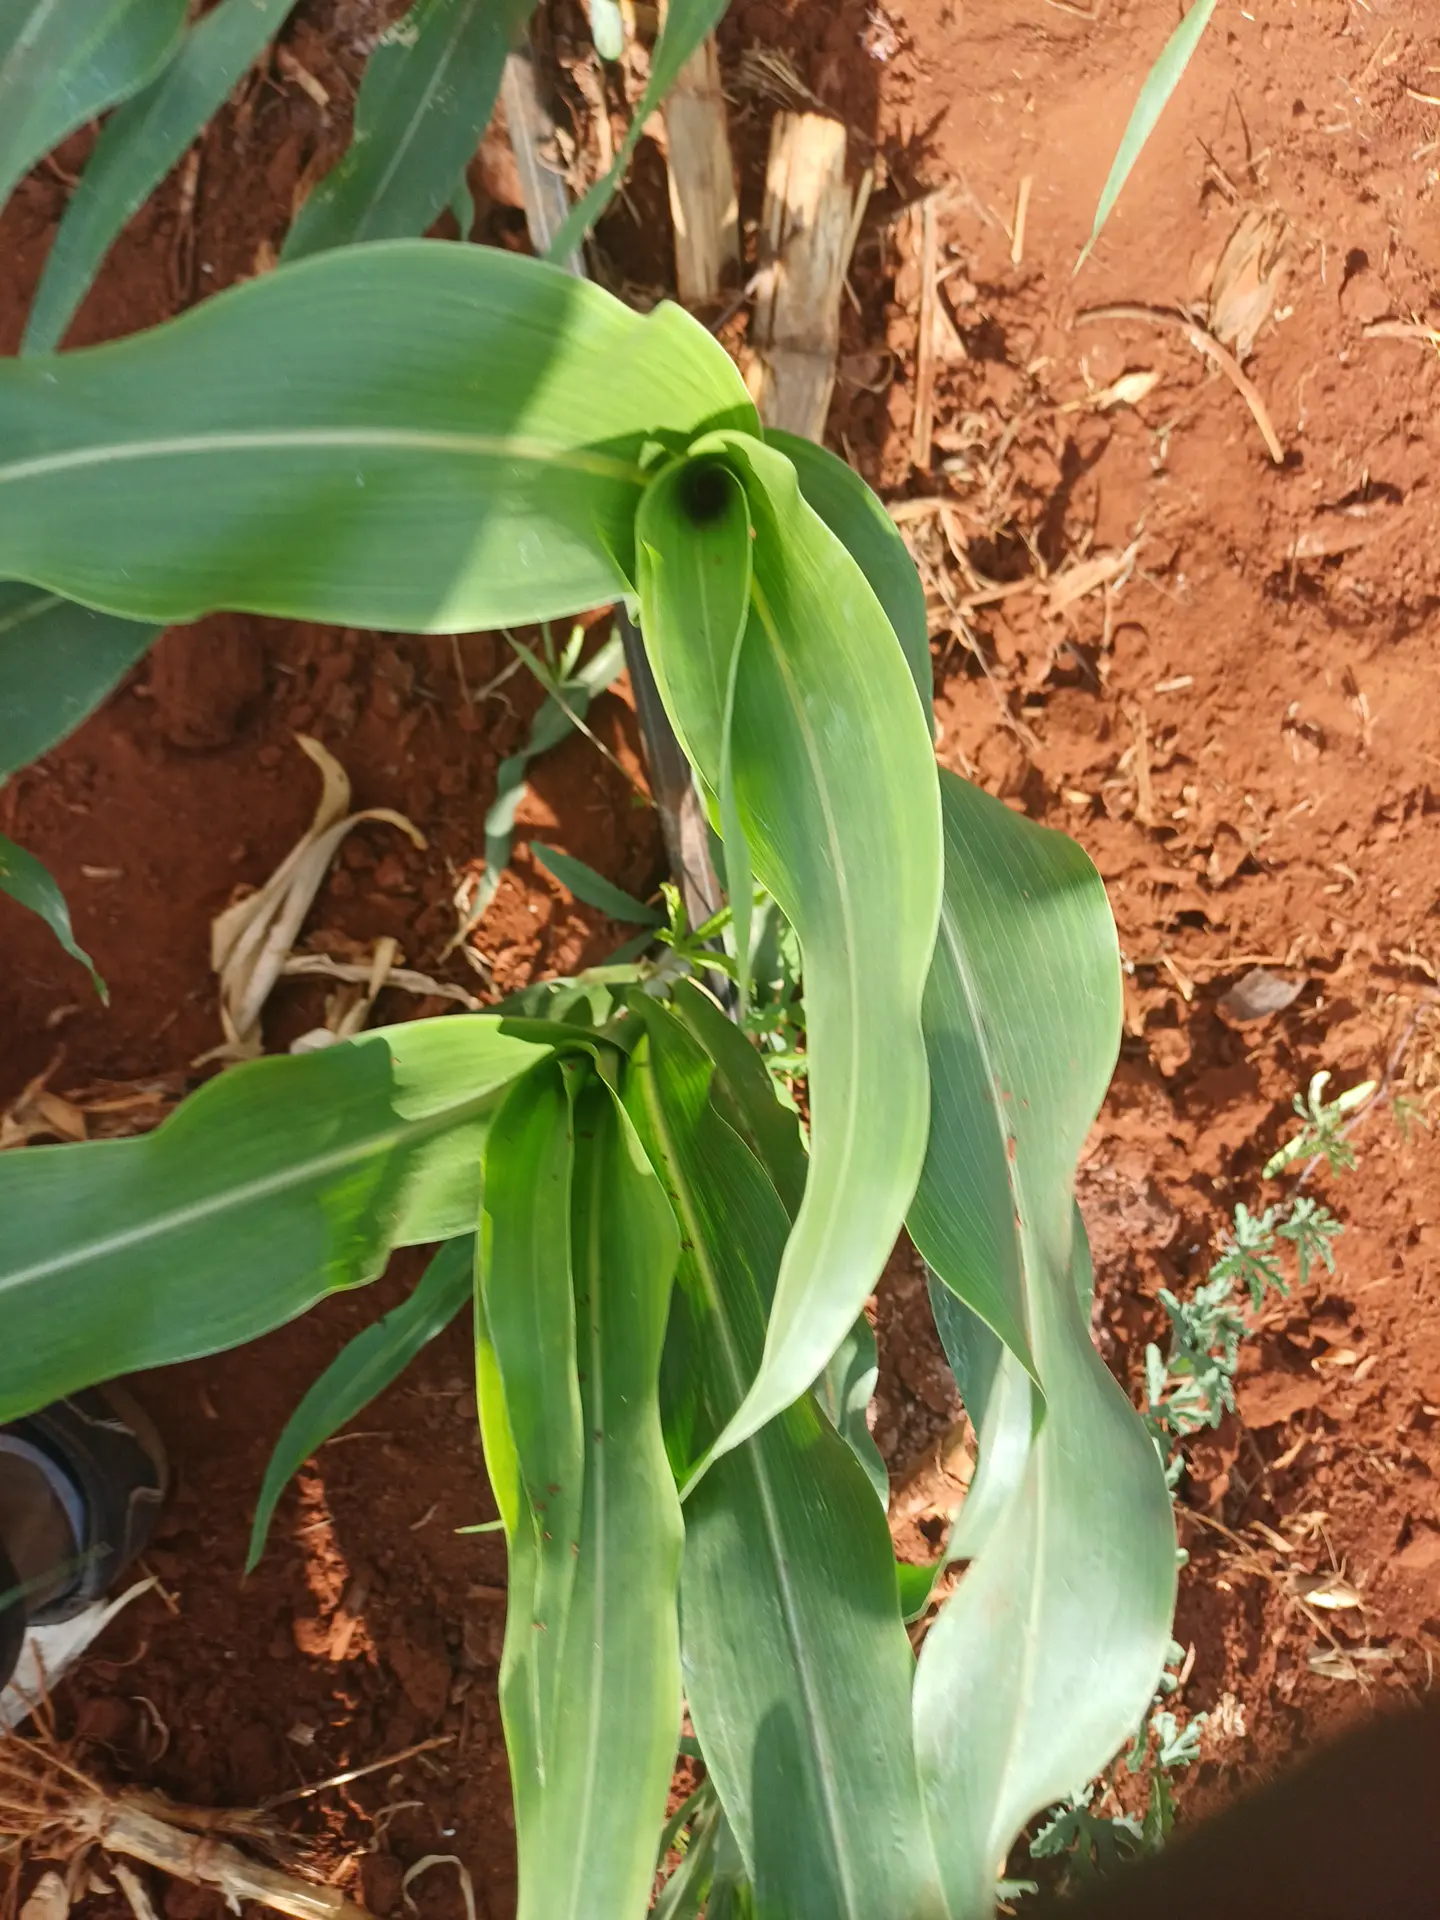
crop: sorghum
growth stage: vegetative
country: Kenya
